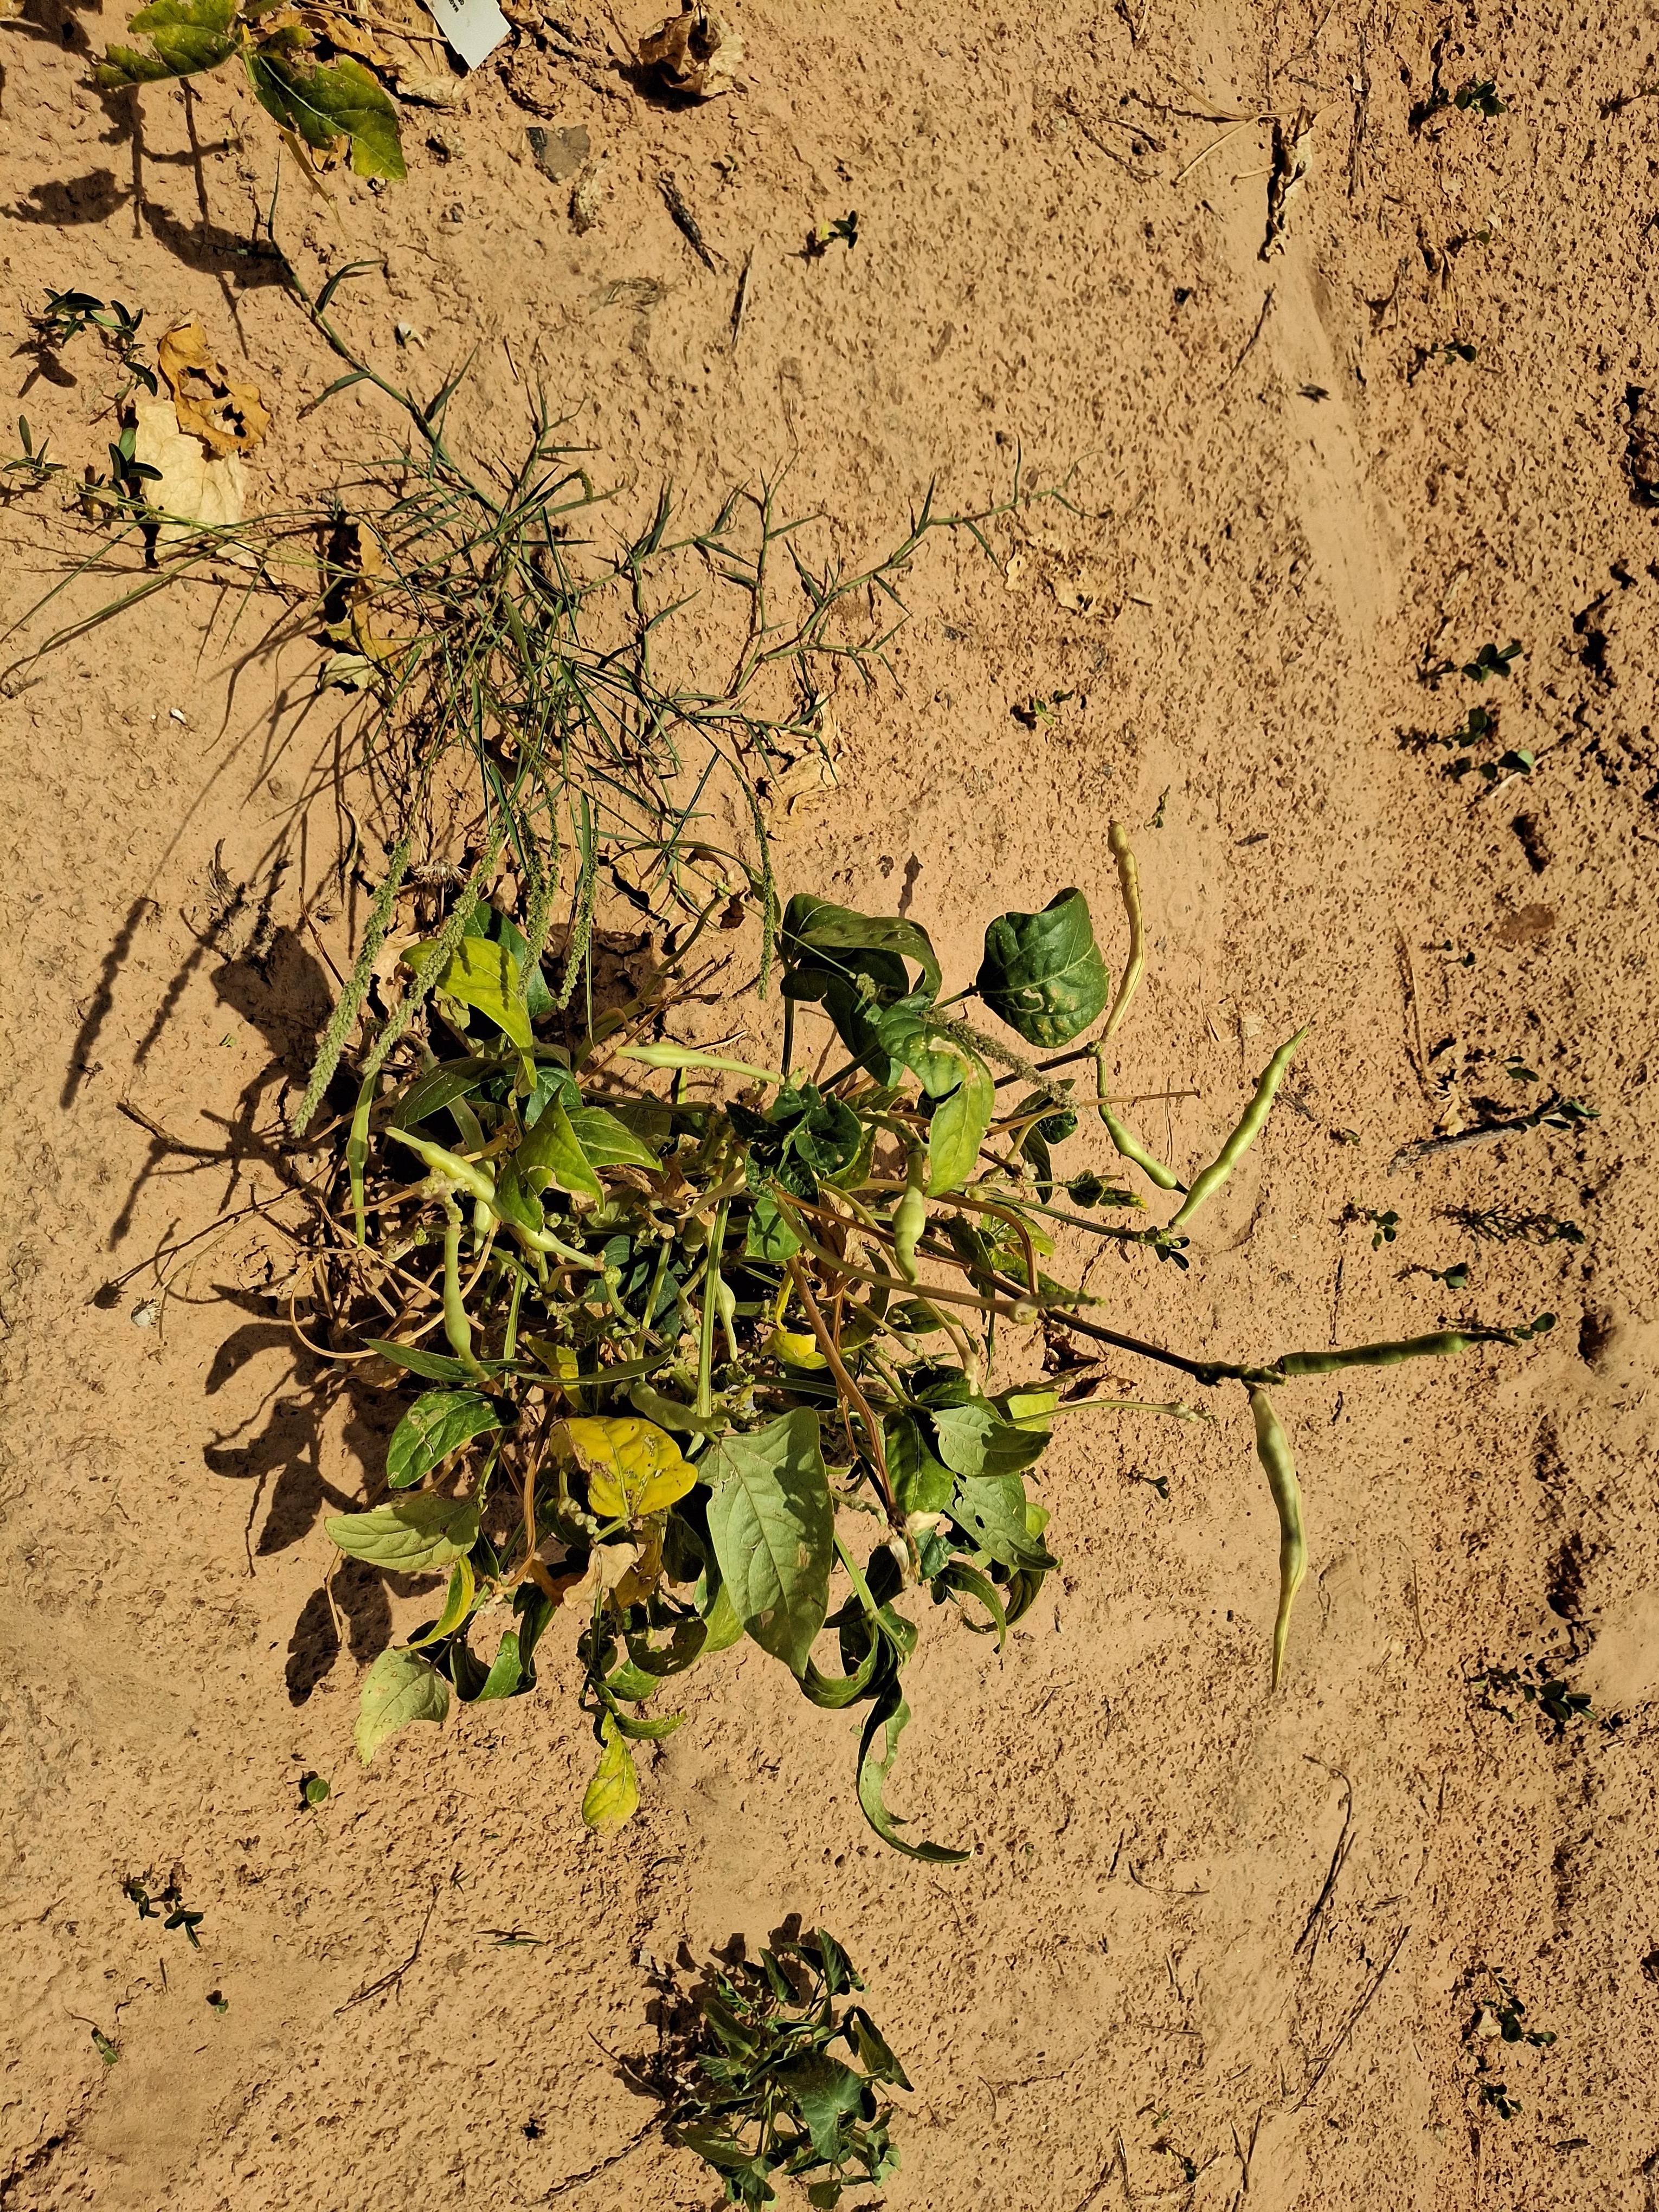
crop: cowpea
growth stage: harvest maturity
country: Nigeria
